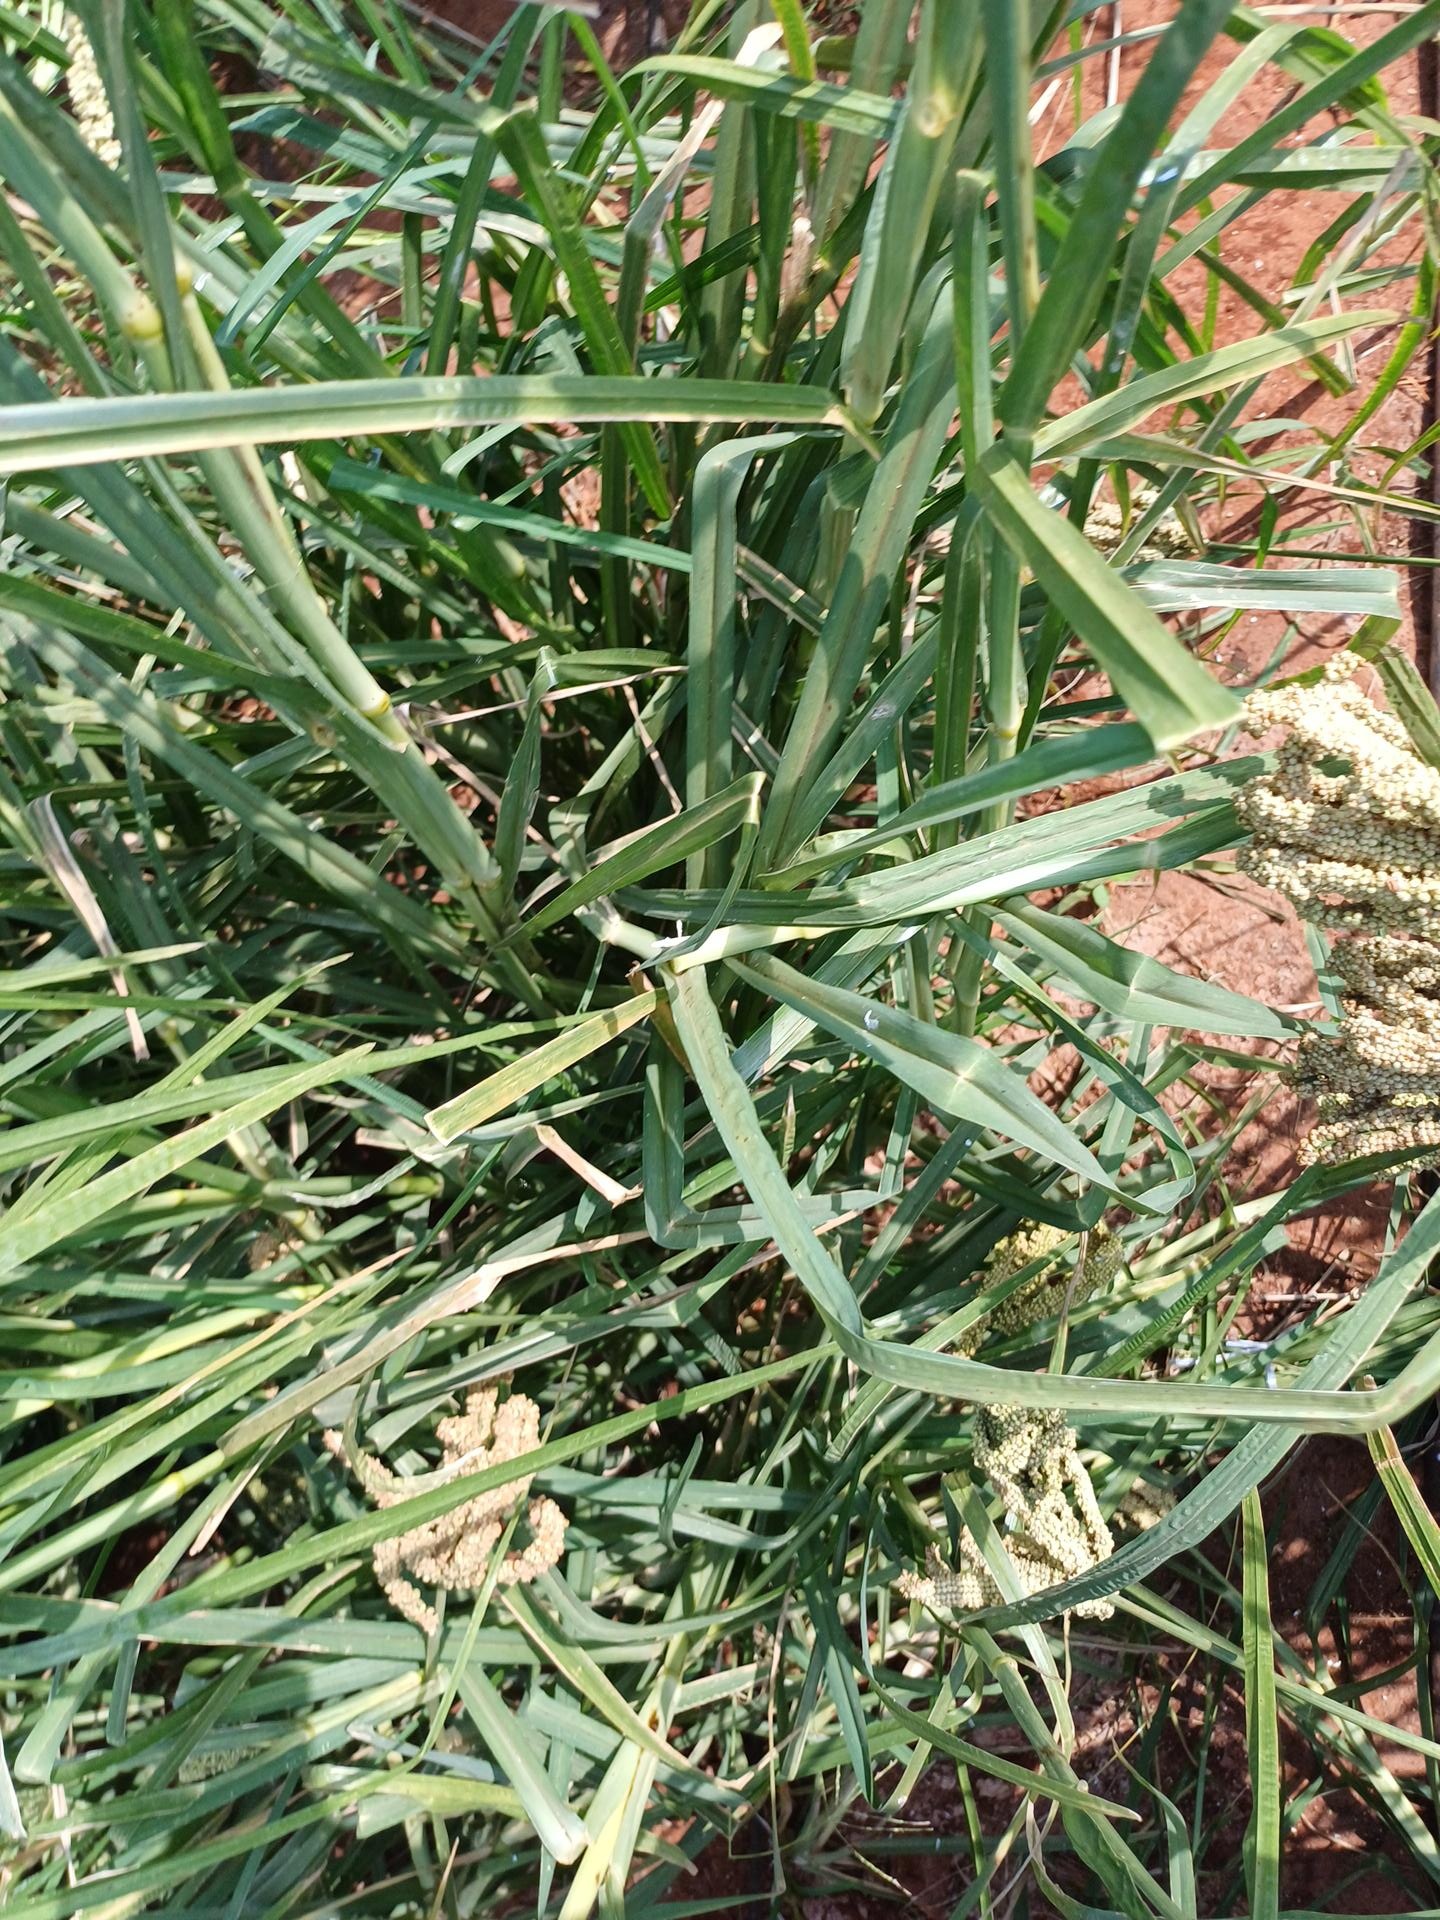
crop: finger millet
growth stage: filling grain
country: Kenya
